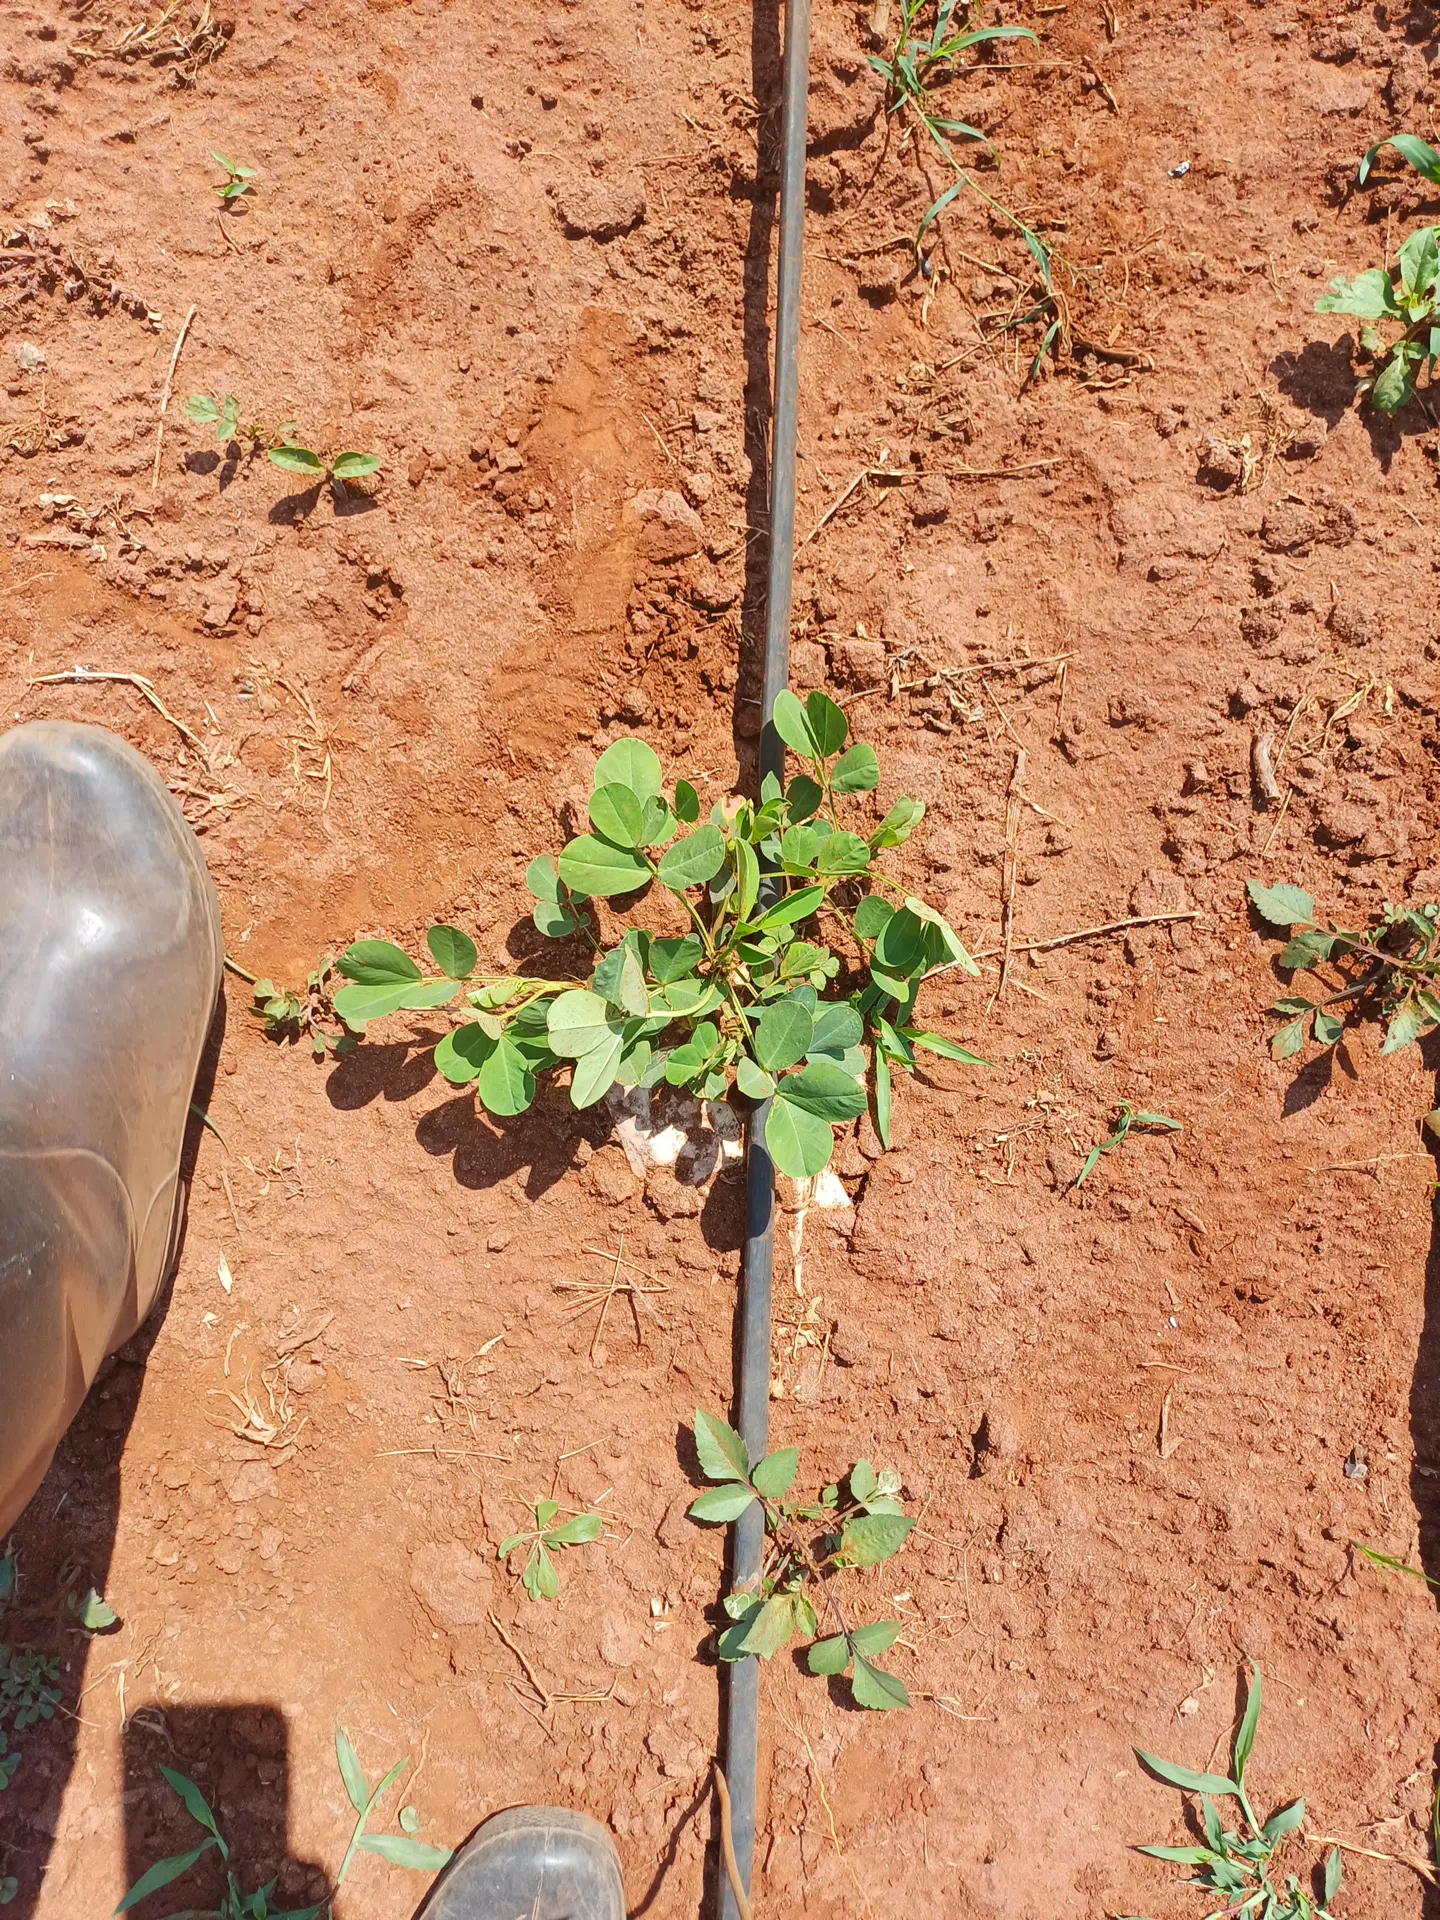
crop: groundnut
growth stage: vegetative
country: Kenya
